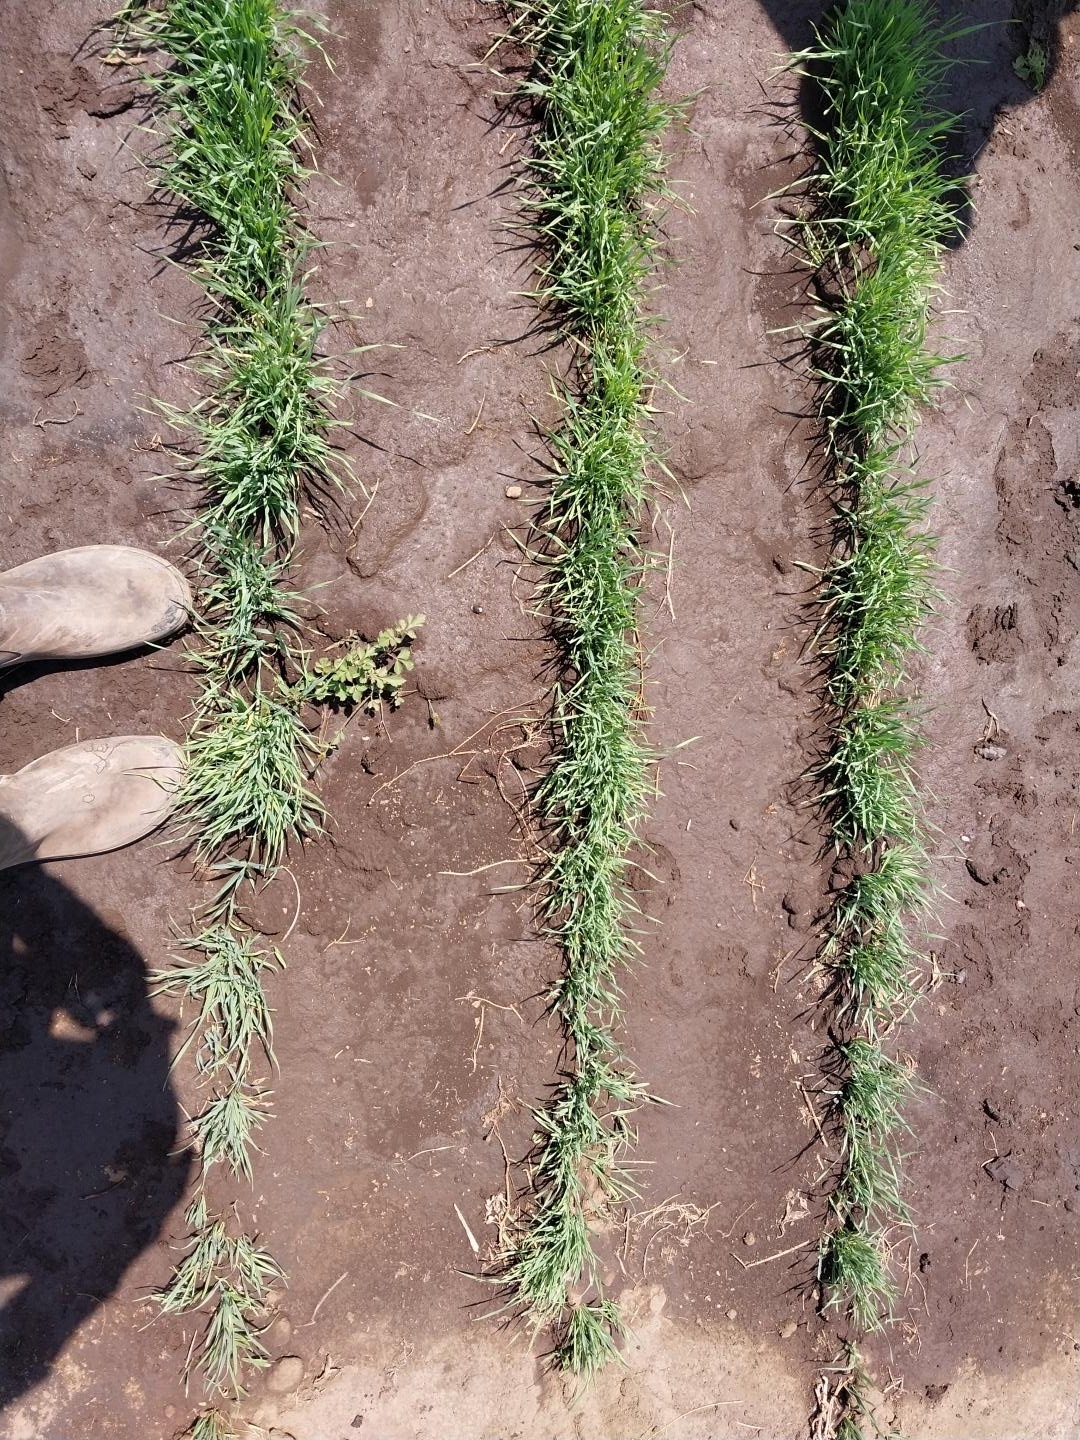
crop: wheat
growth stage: vegetative
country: Tanzania
